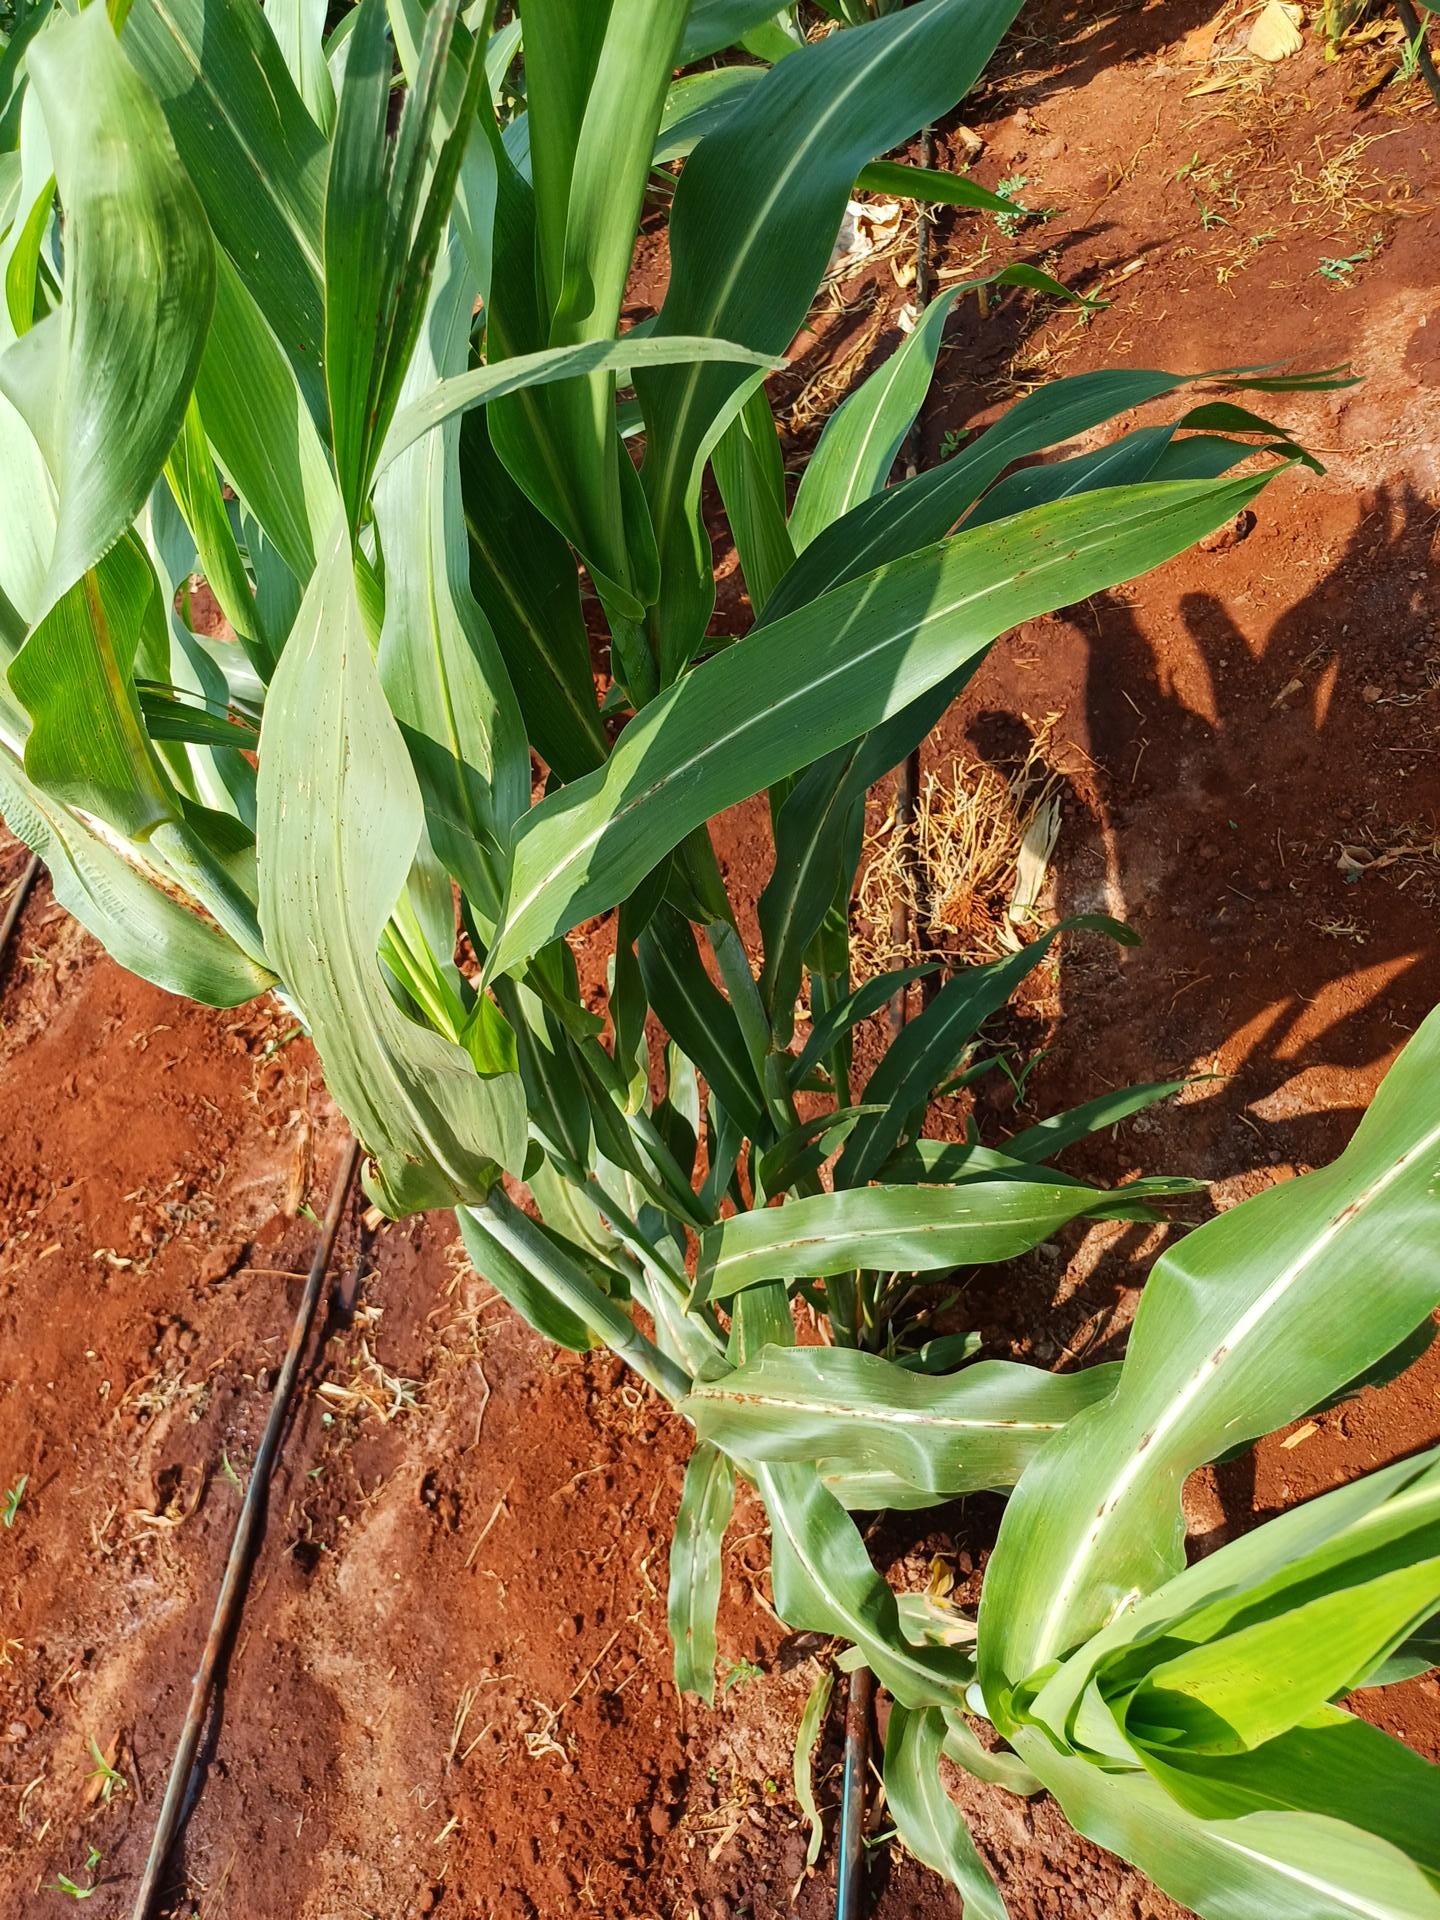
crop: sorghum
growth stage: vegetative
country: Kenya
